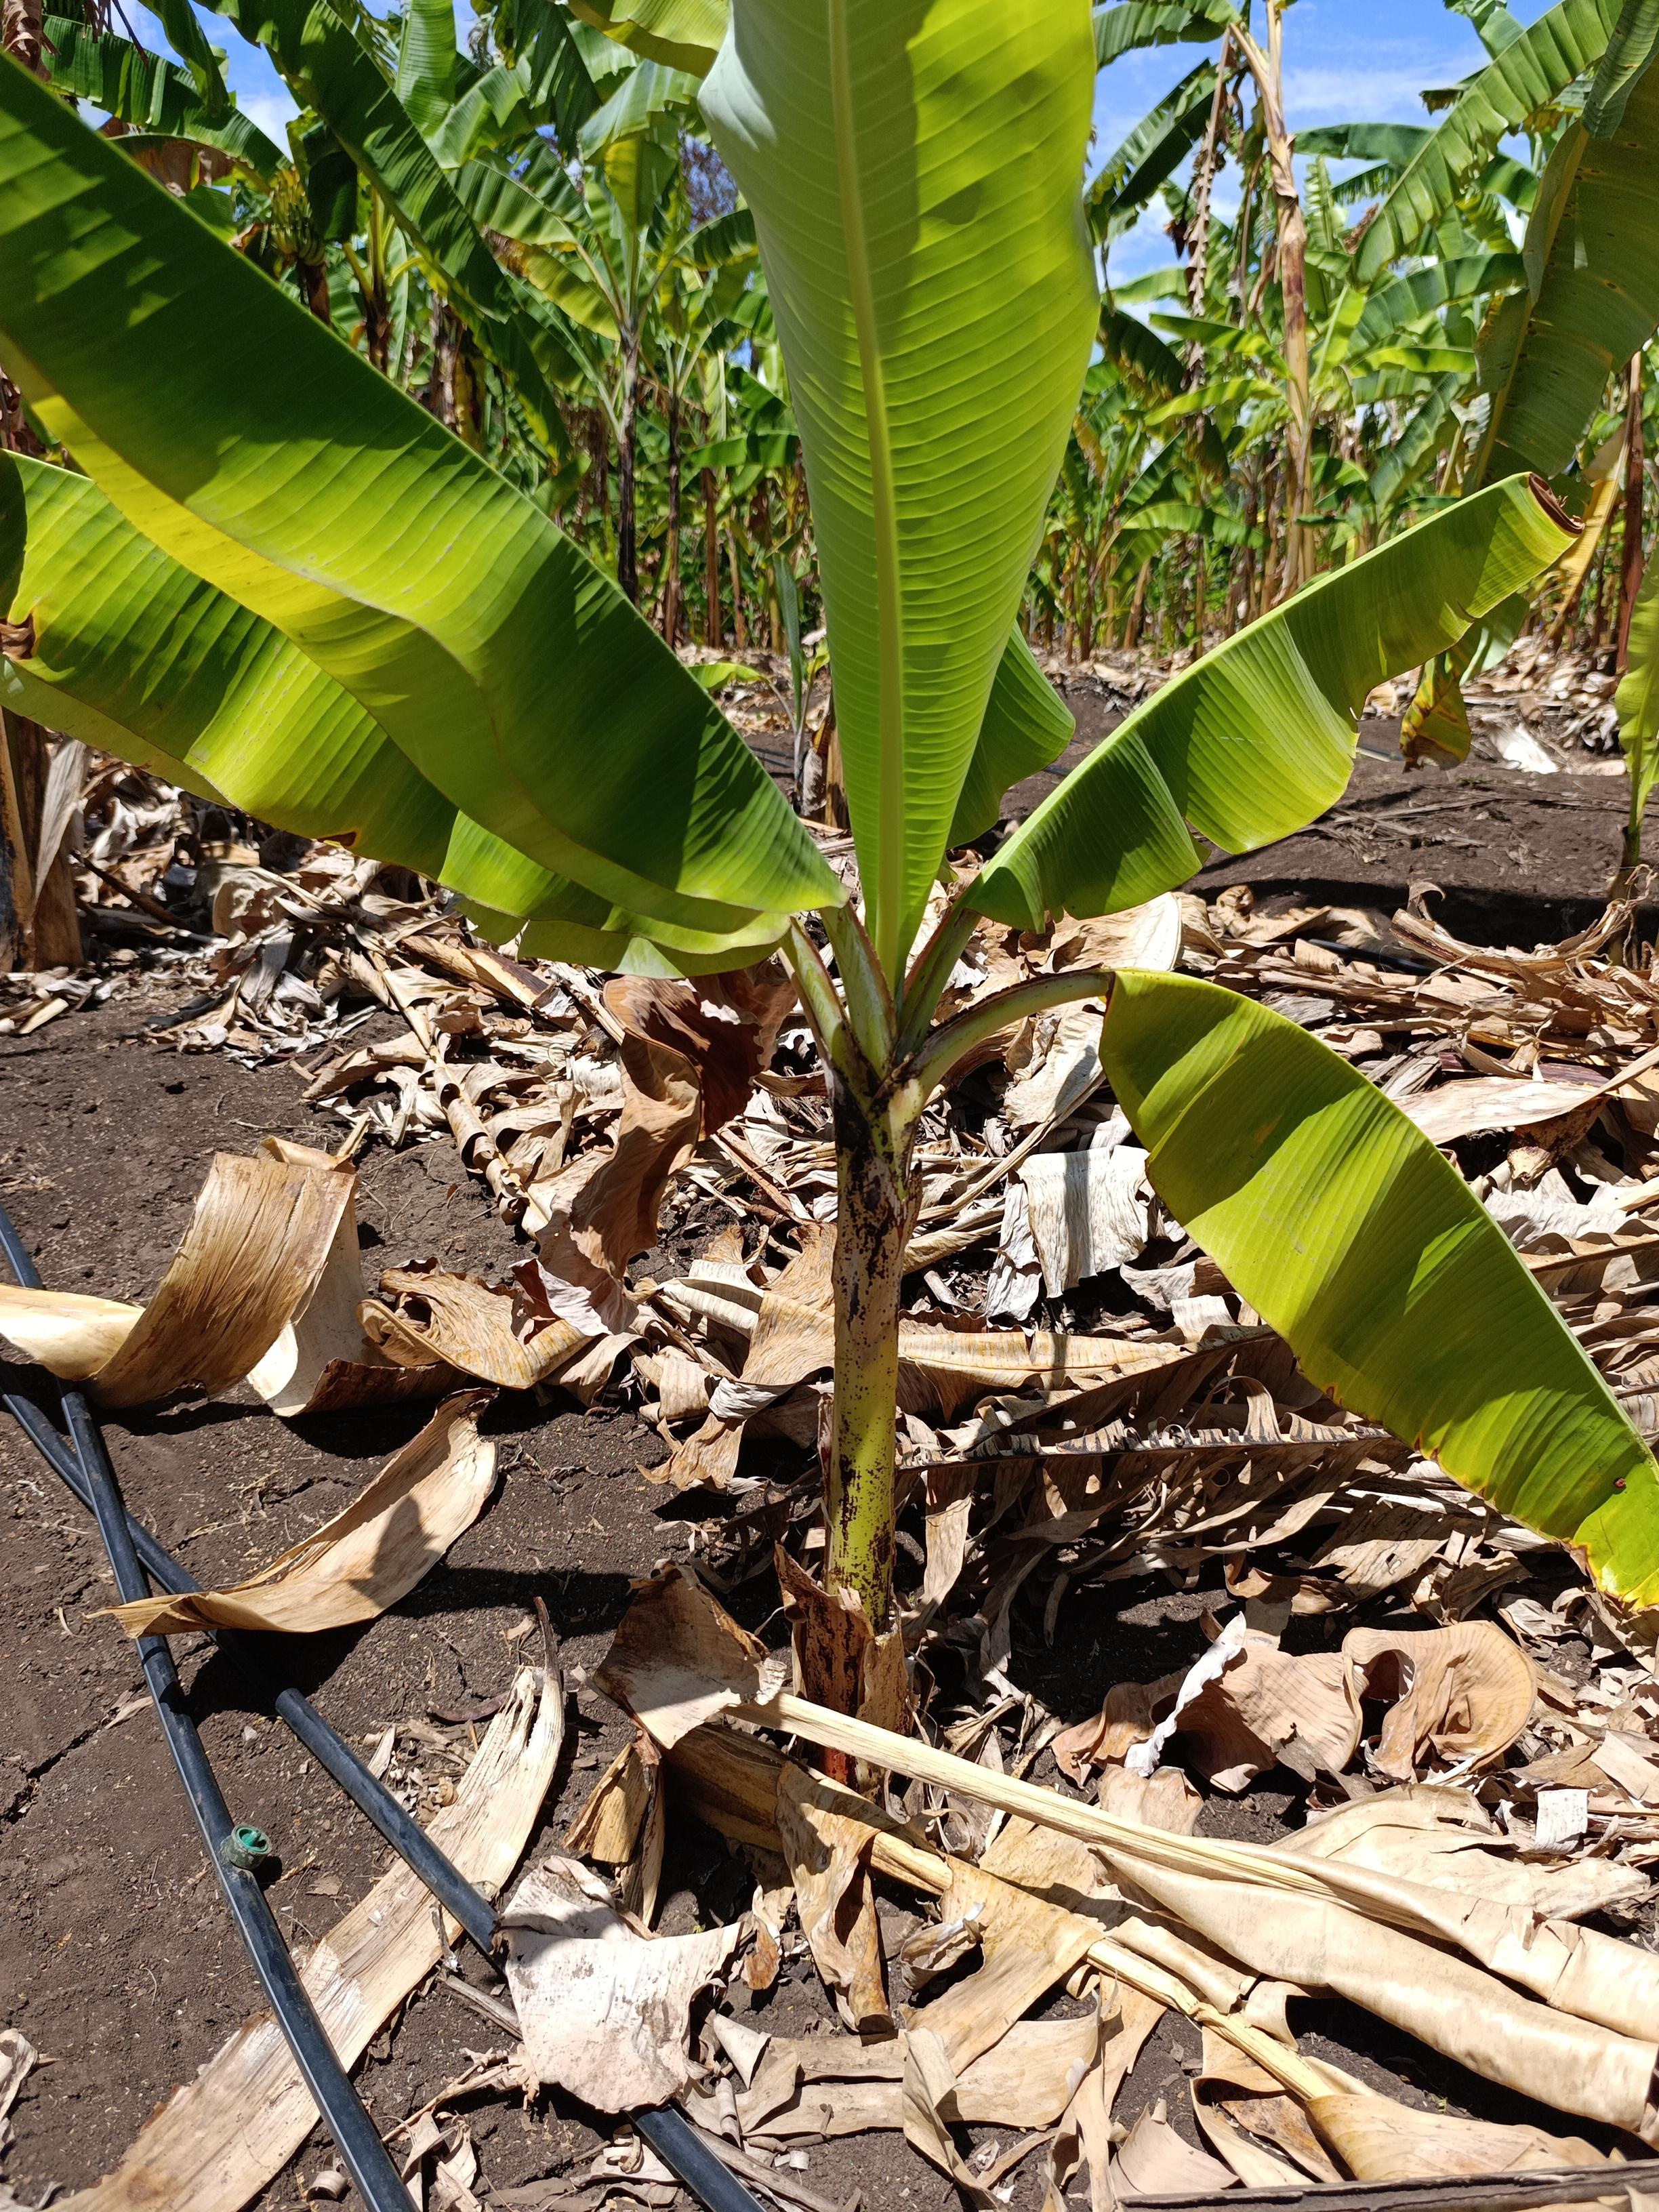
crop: banana
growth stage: vegetative
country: Tanzania
